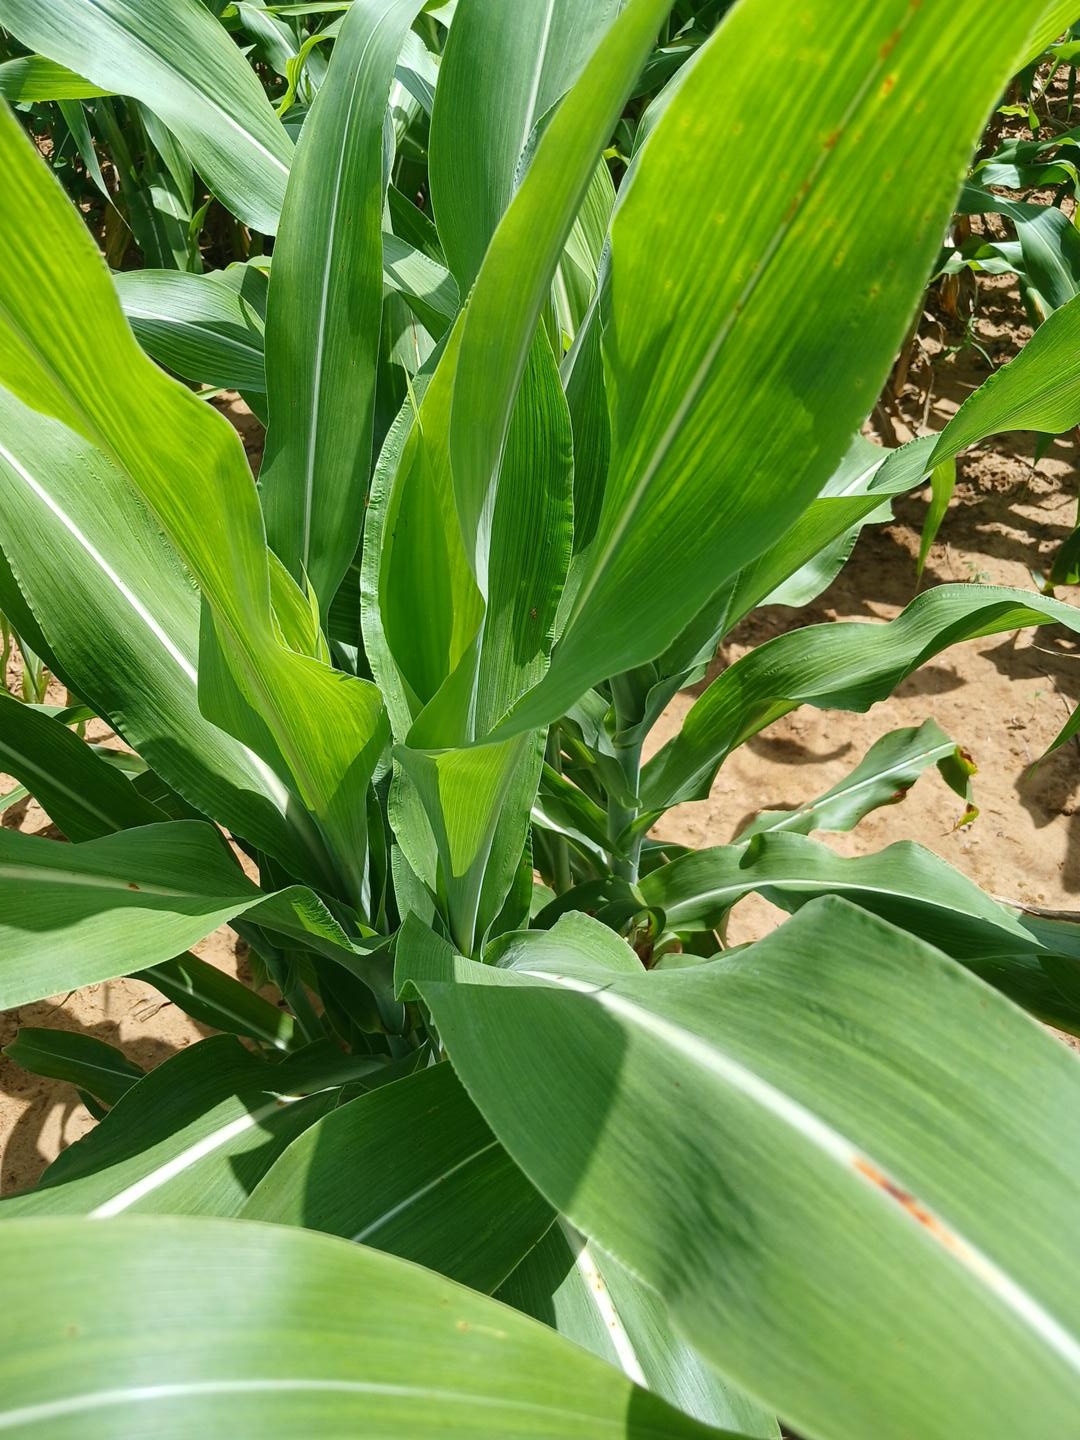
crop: sorghum
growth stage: vegetative
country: Senegal
